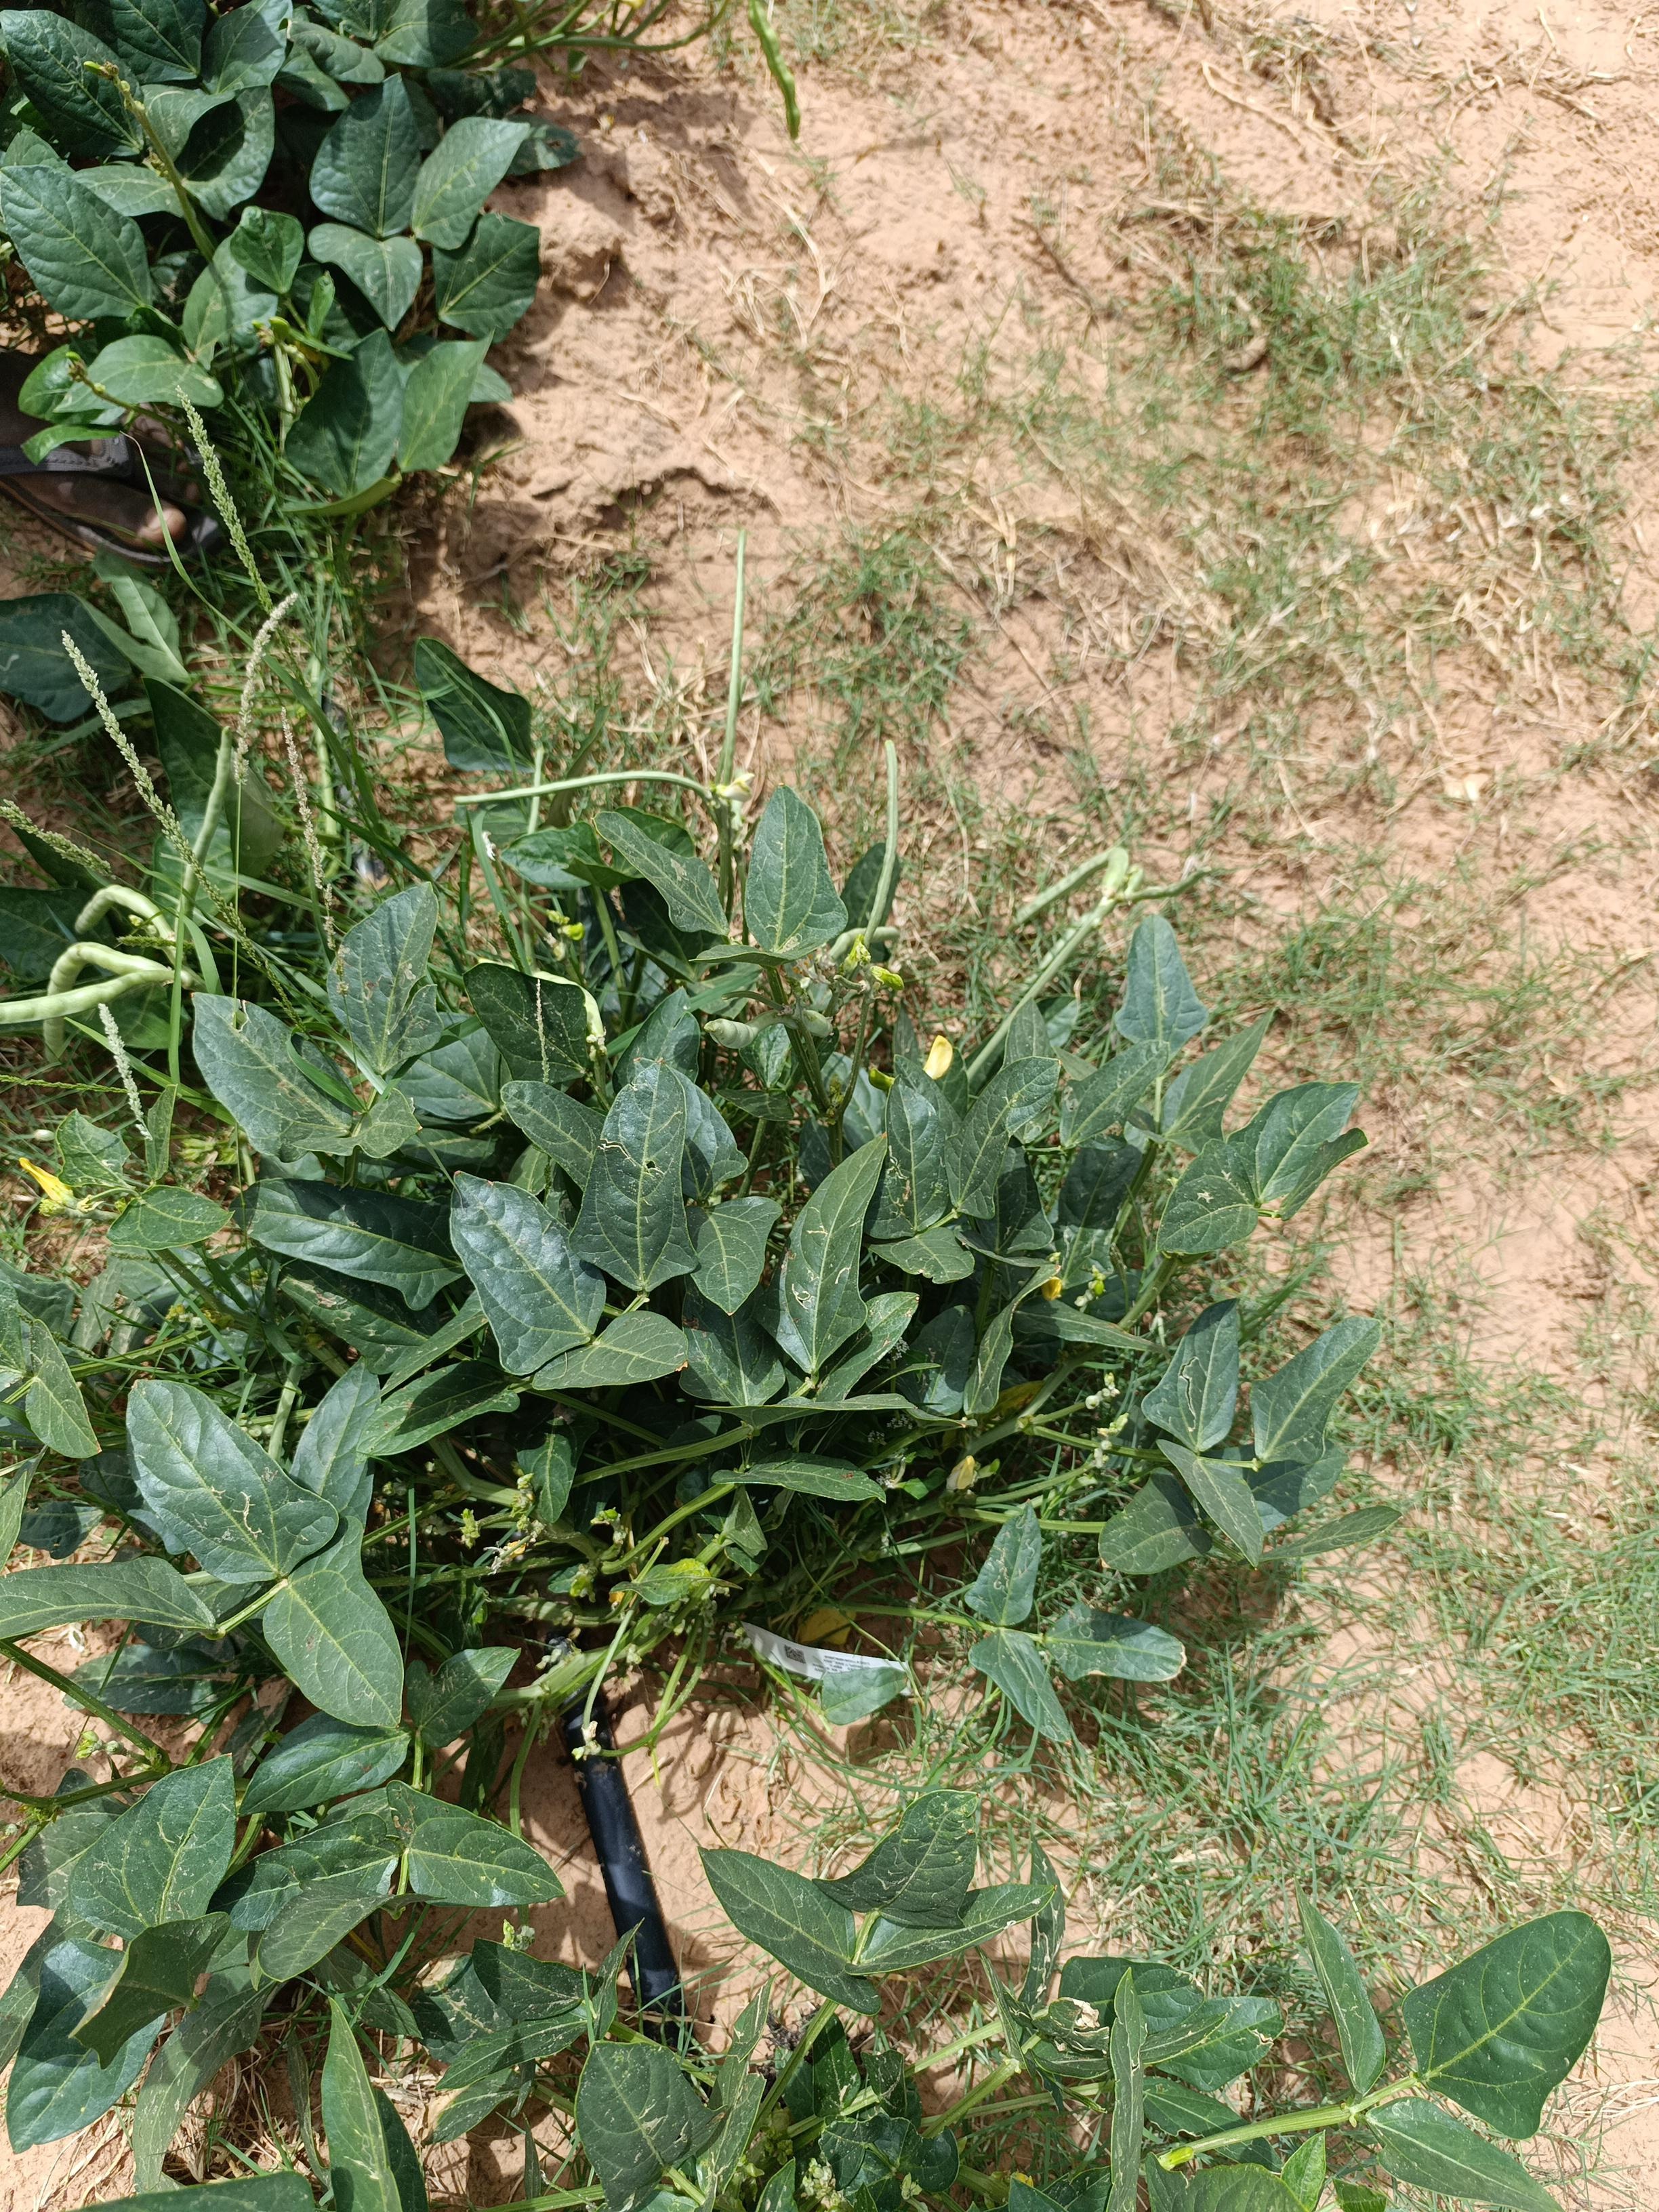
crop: cowpea
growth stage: development pod
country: Nigeria
